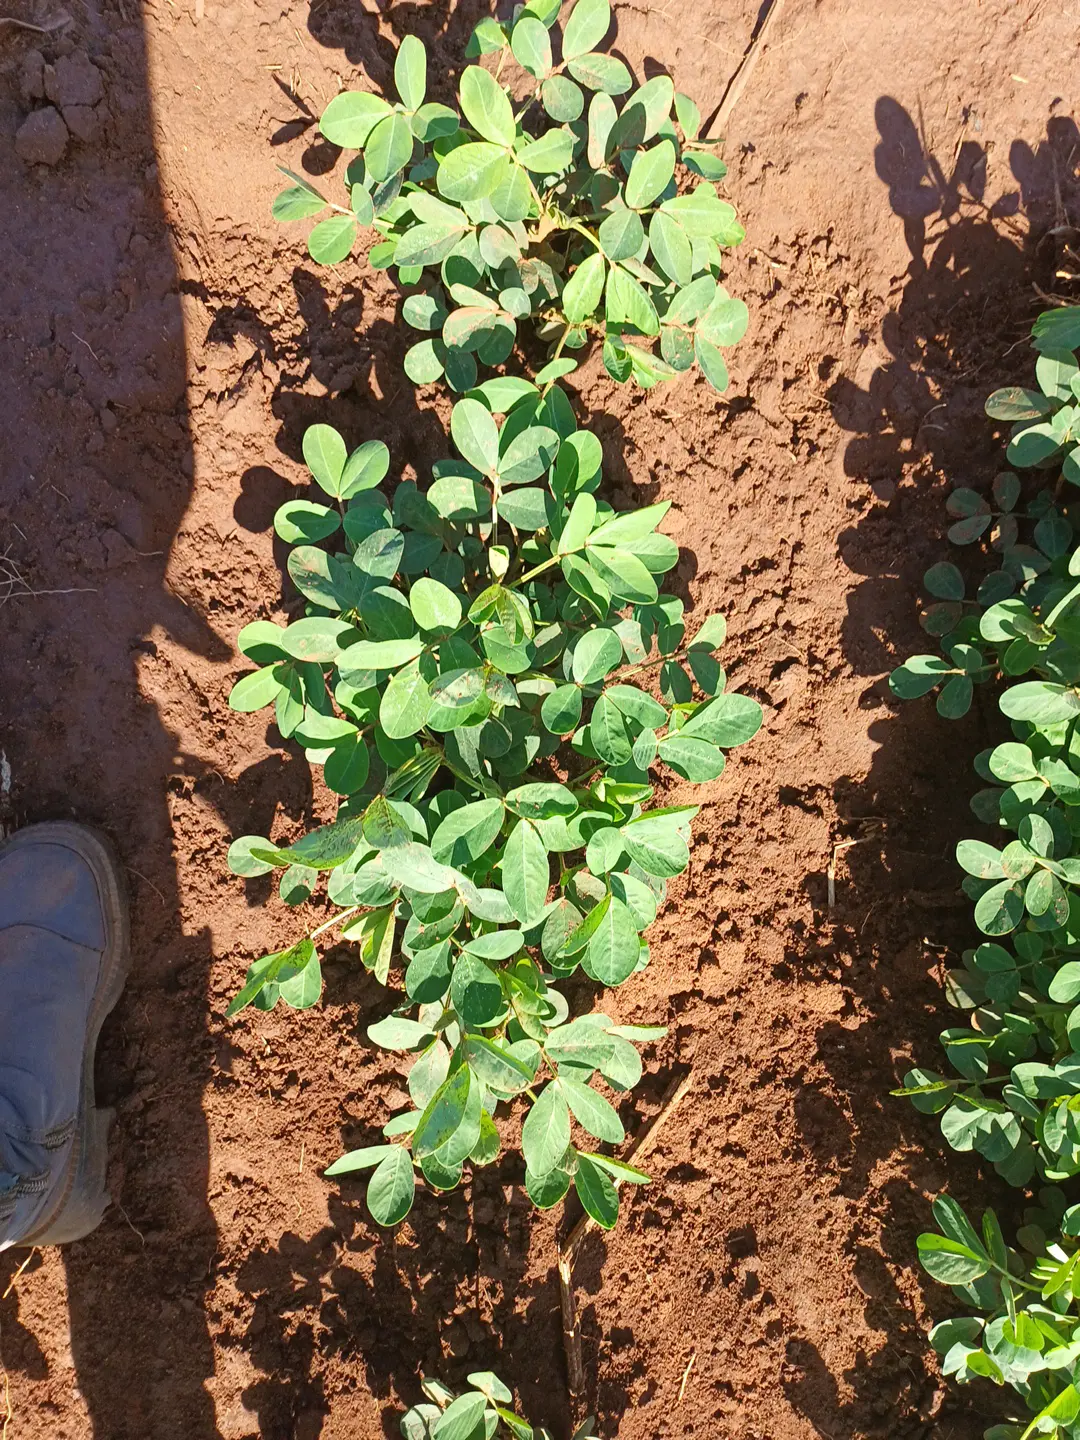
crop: groundnut
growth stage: flowering
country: Kenya
